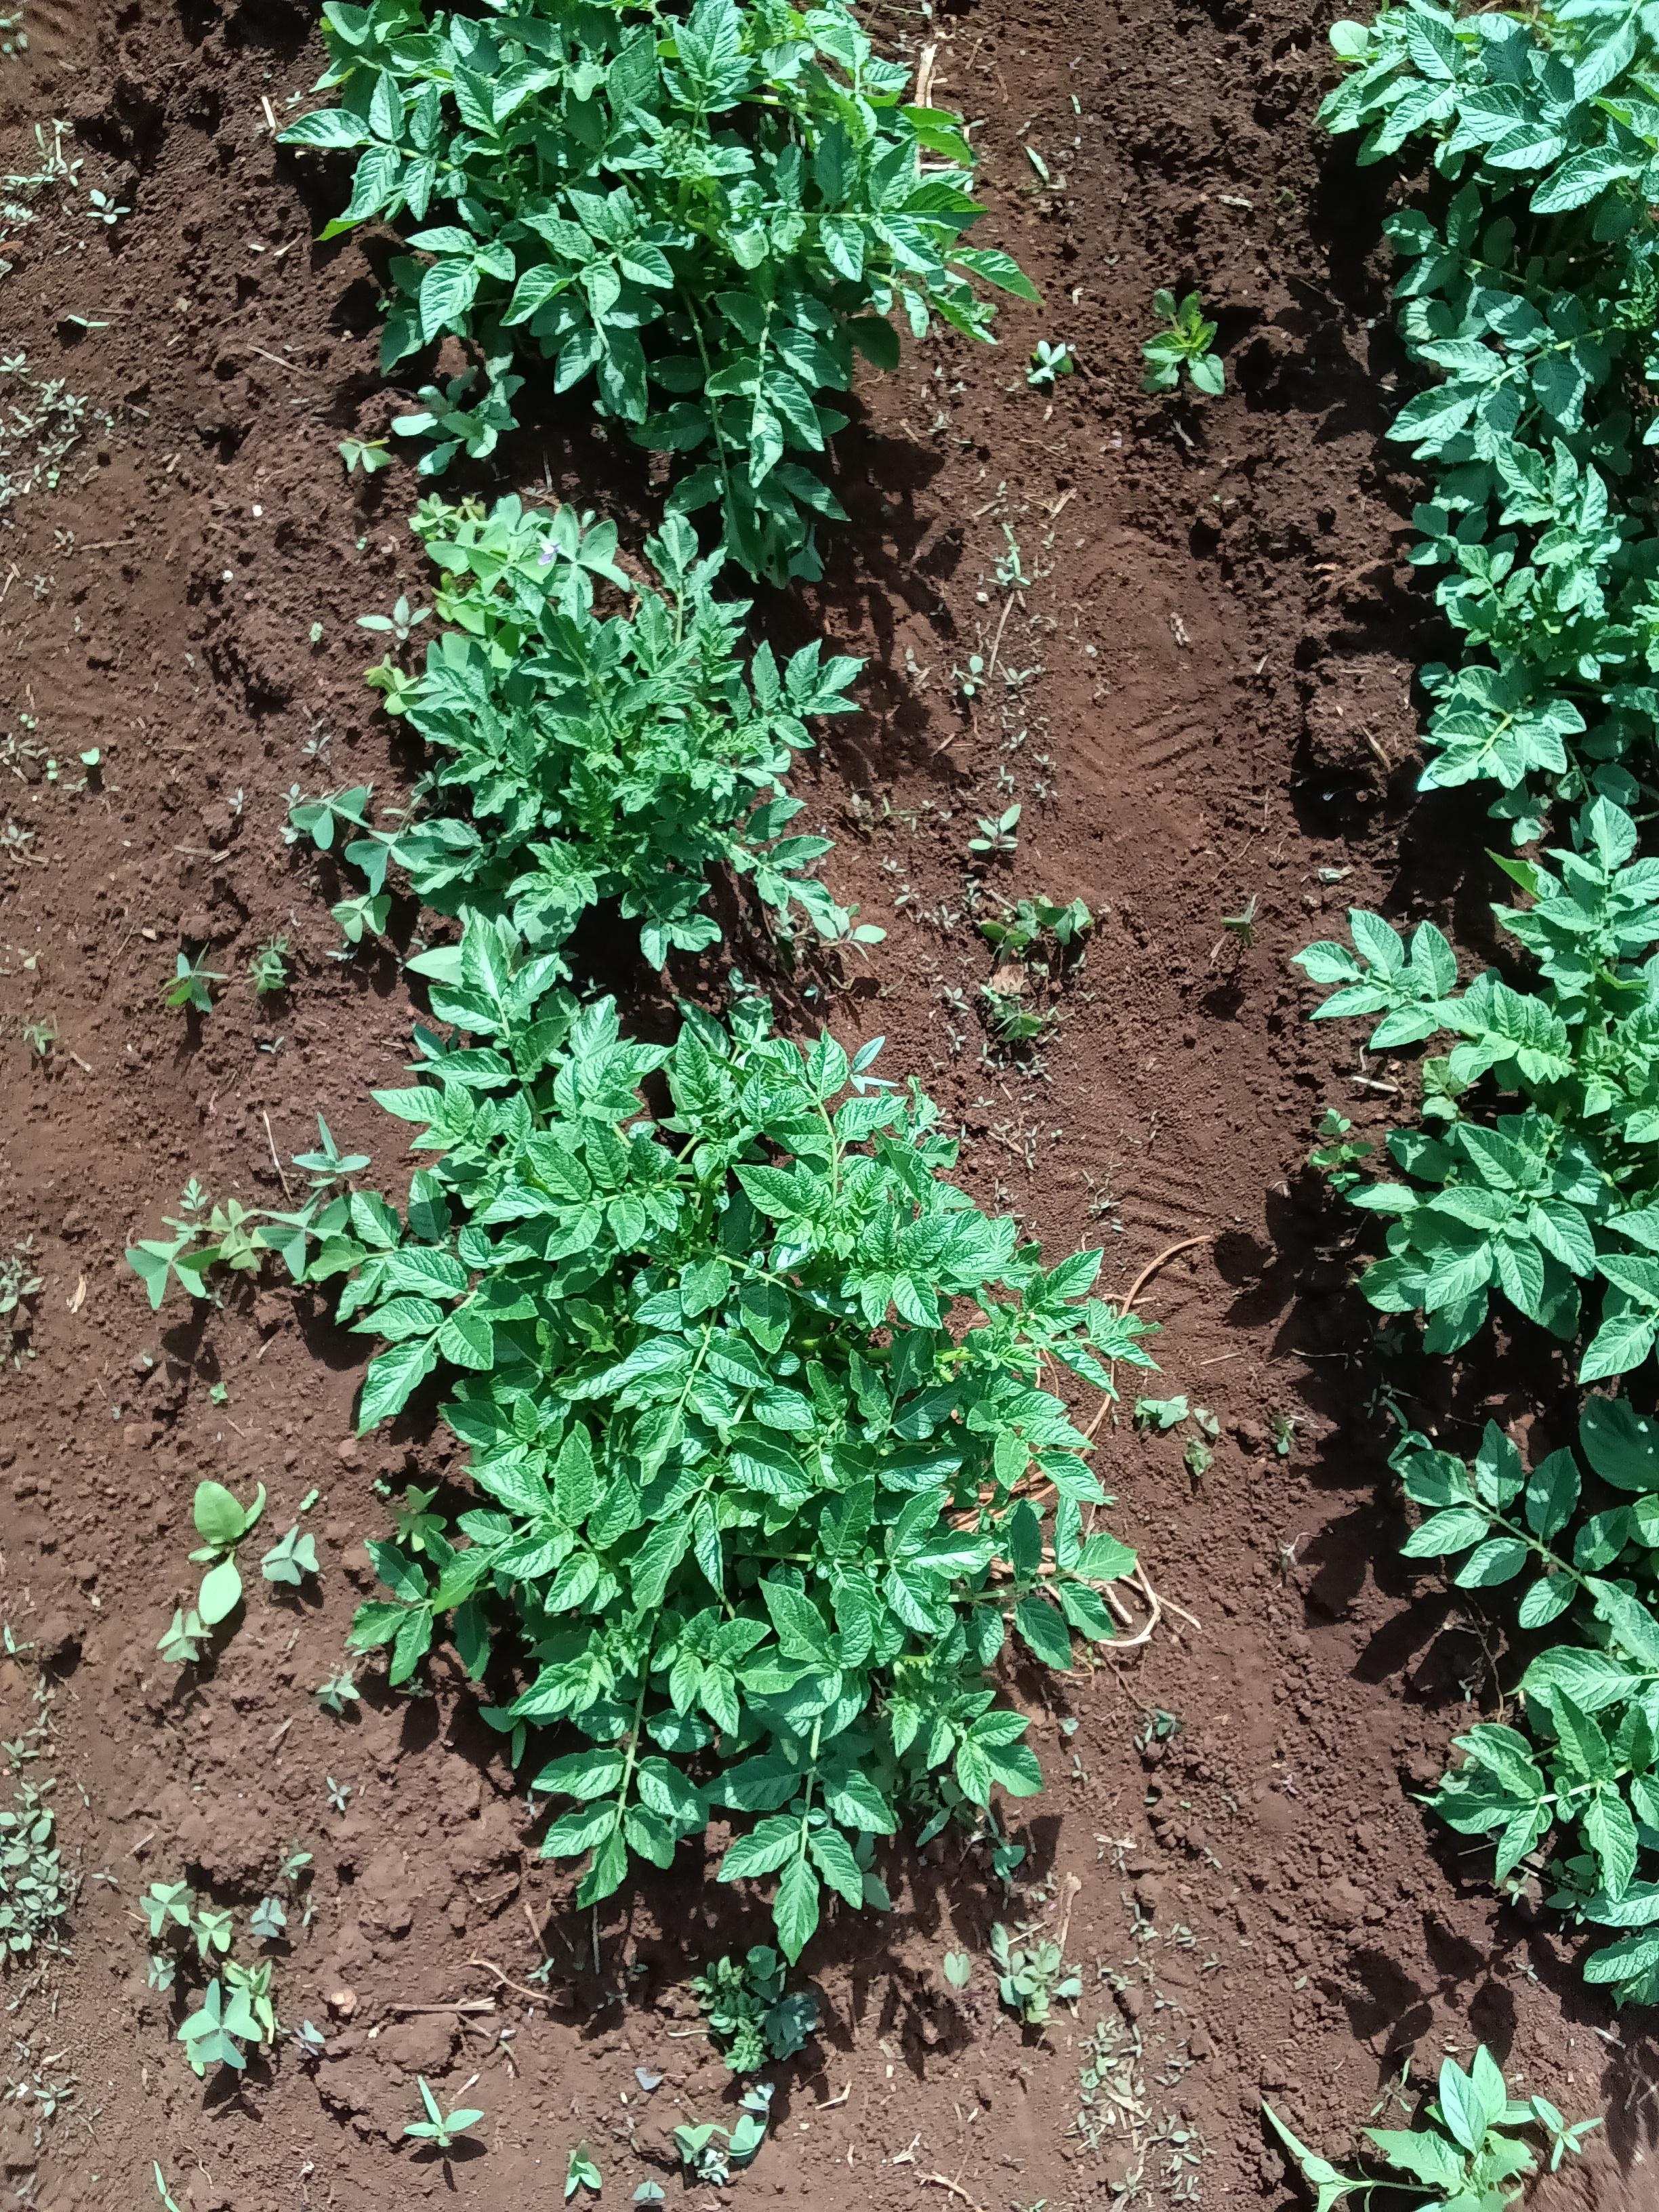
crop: potato
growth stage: vegetative
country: Kenya
